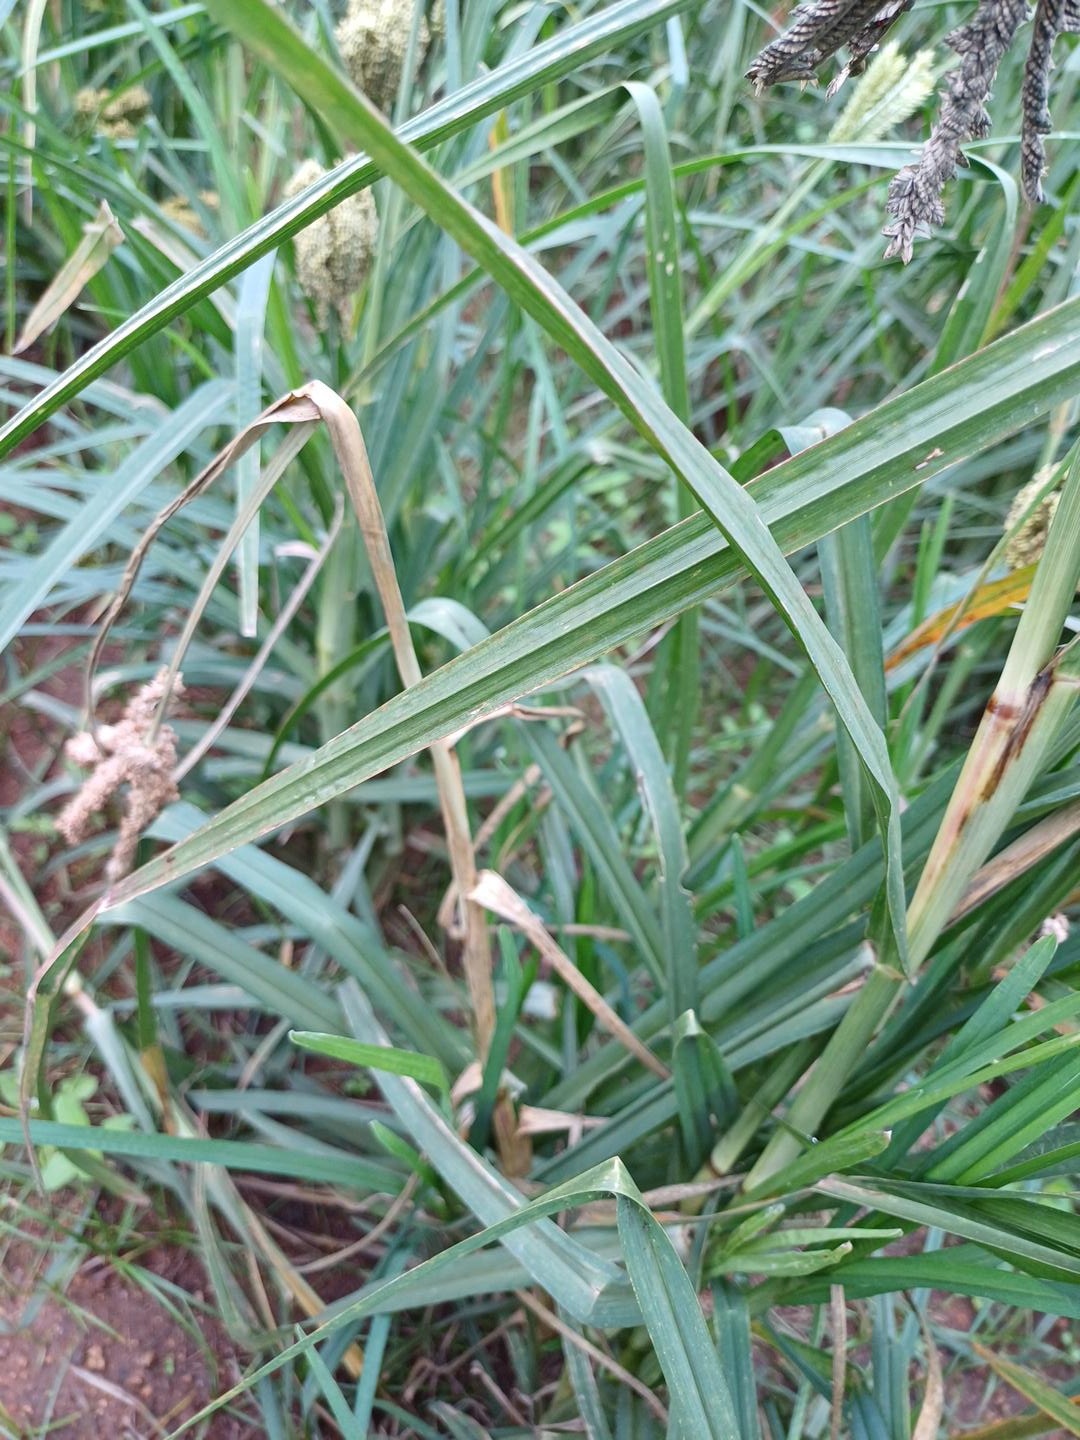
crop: finger millet
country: Kenya
